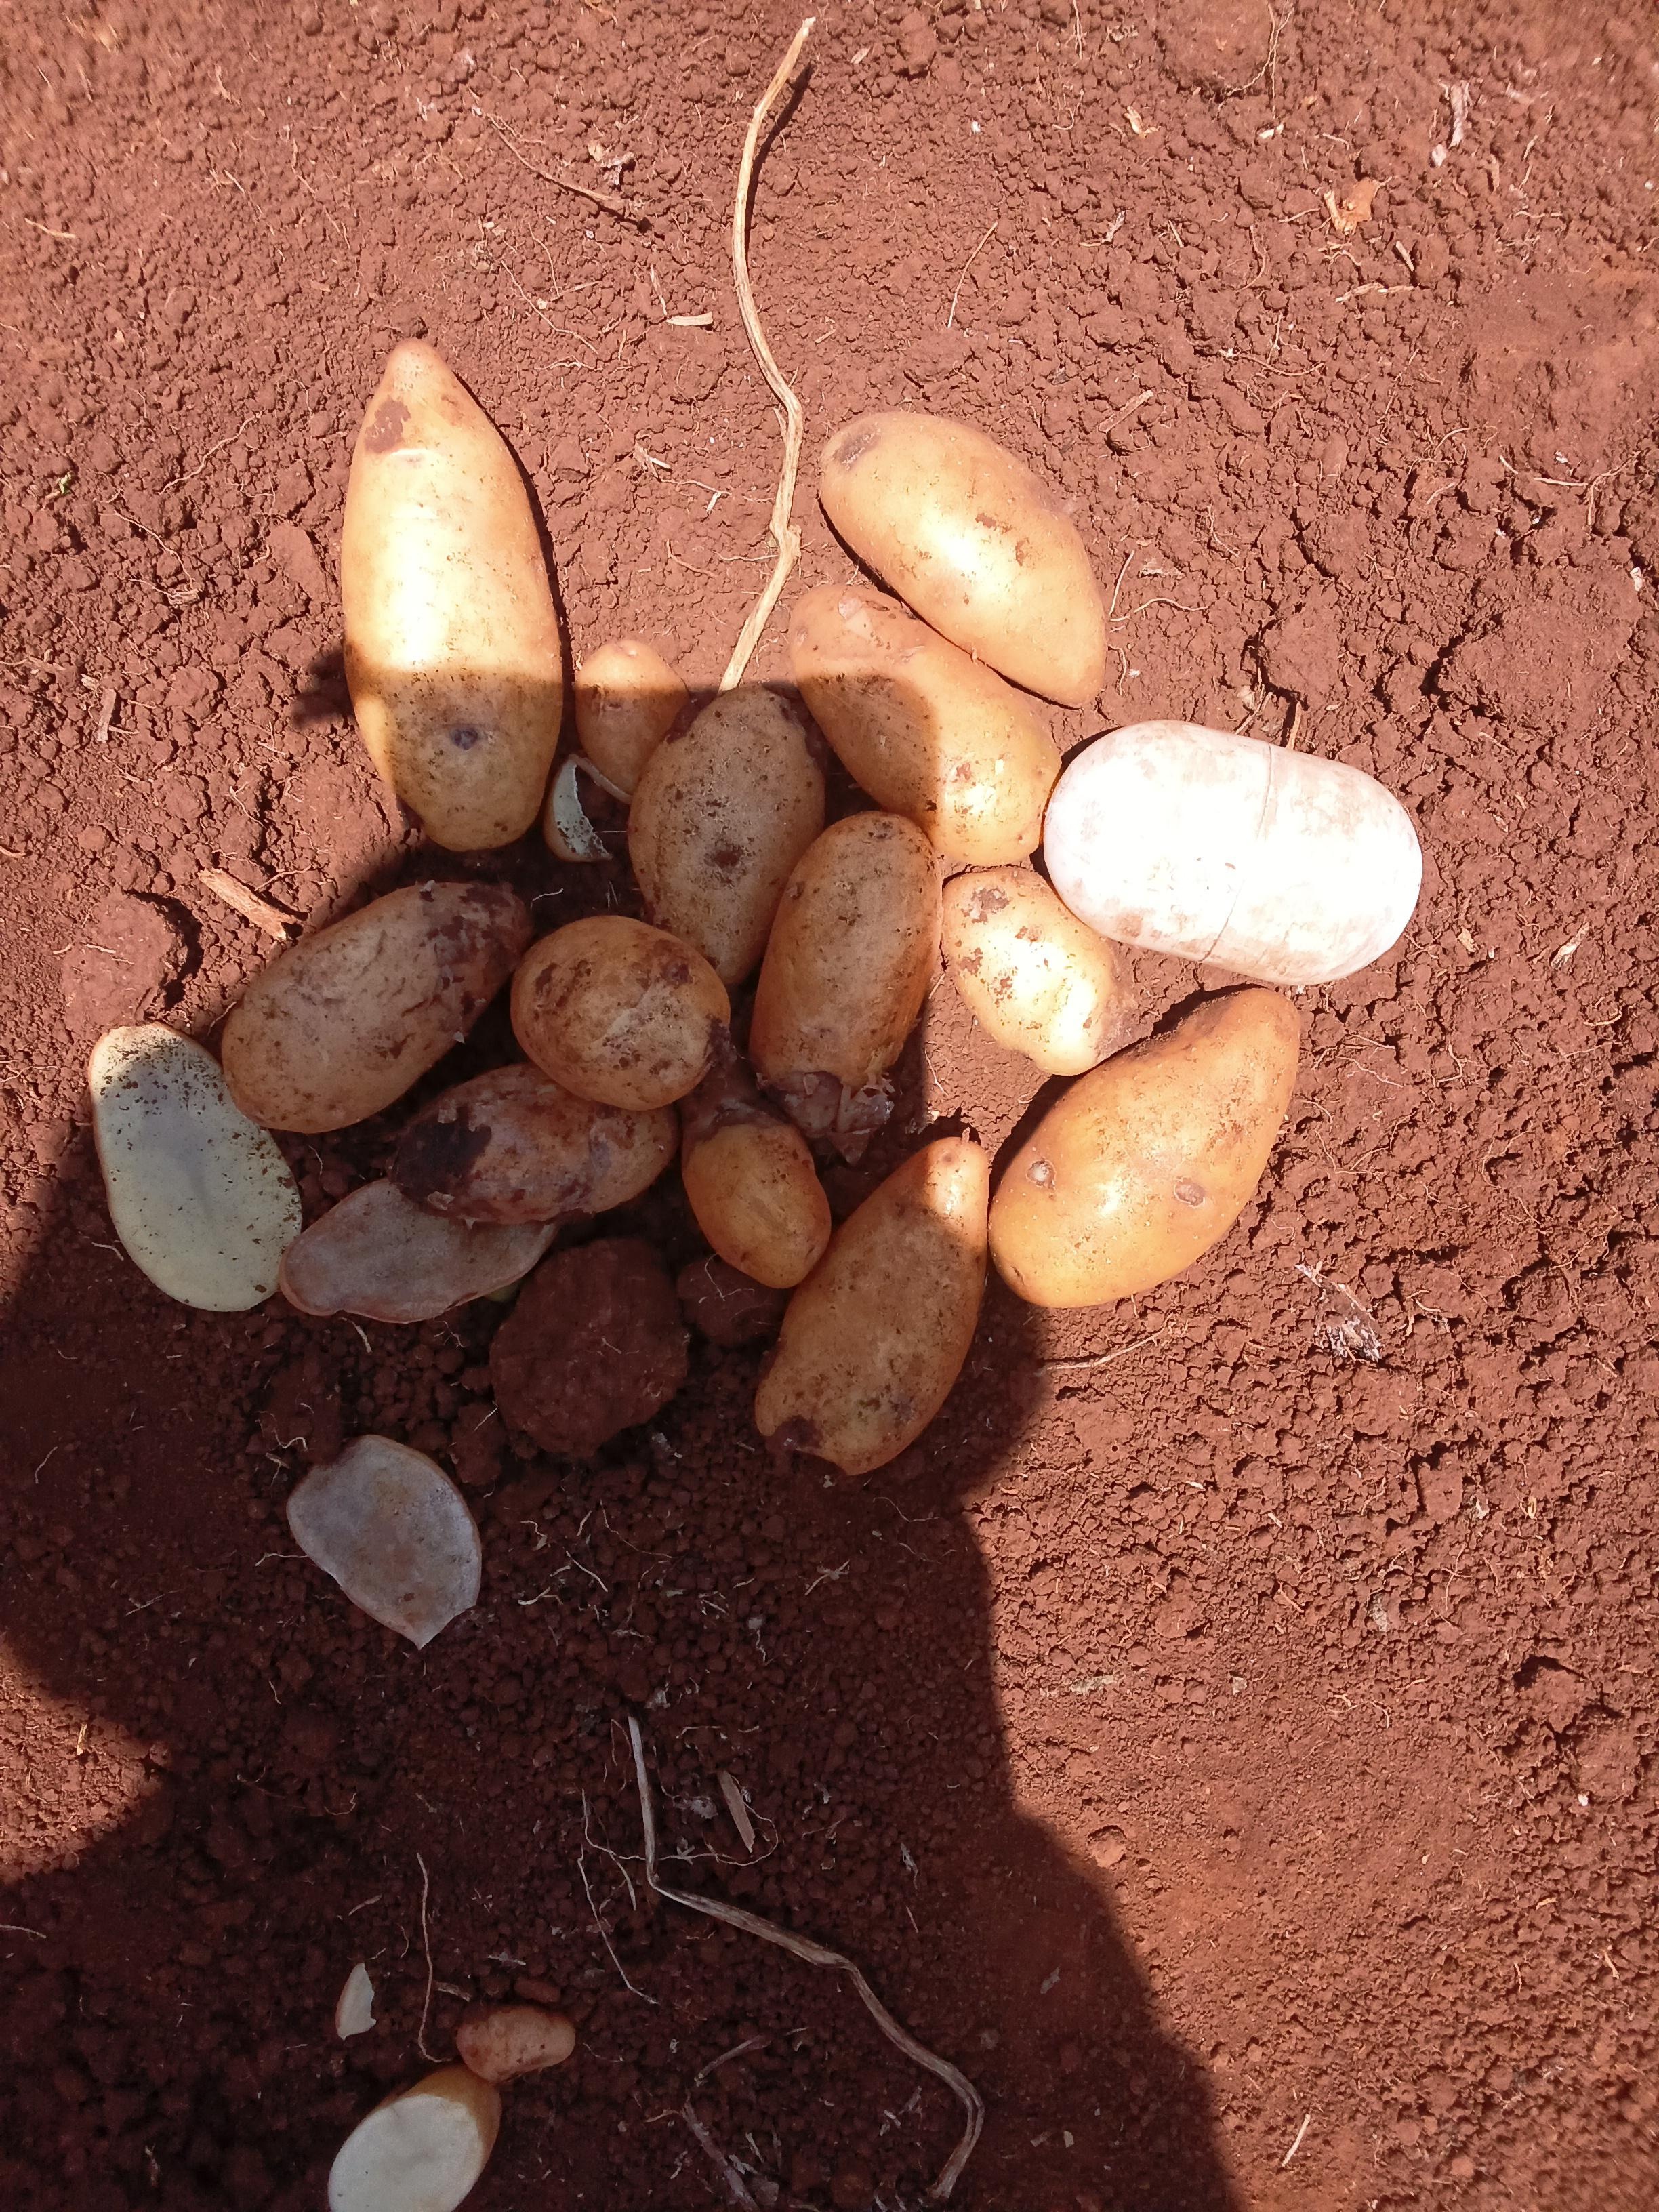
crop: potato
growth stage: harvest
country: Kenya
